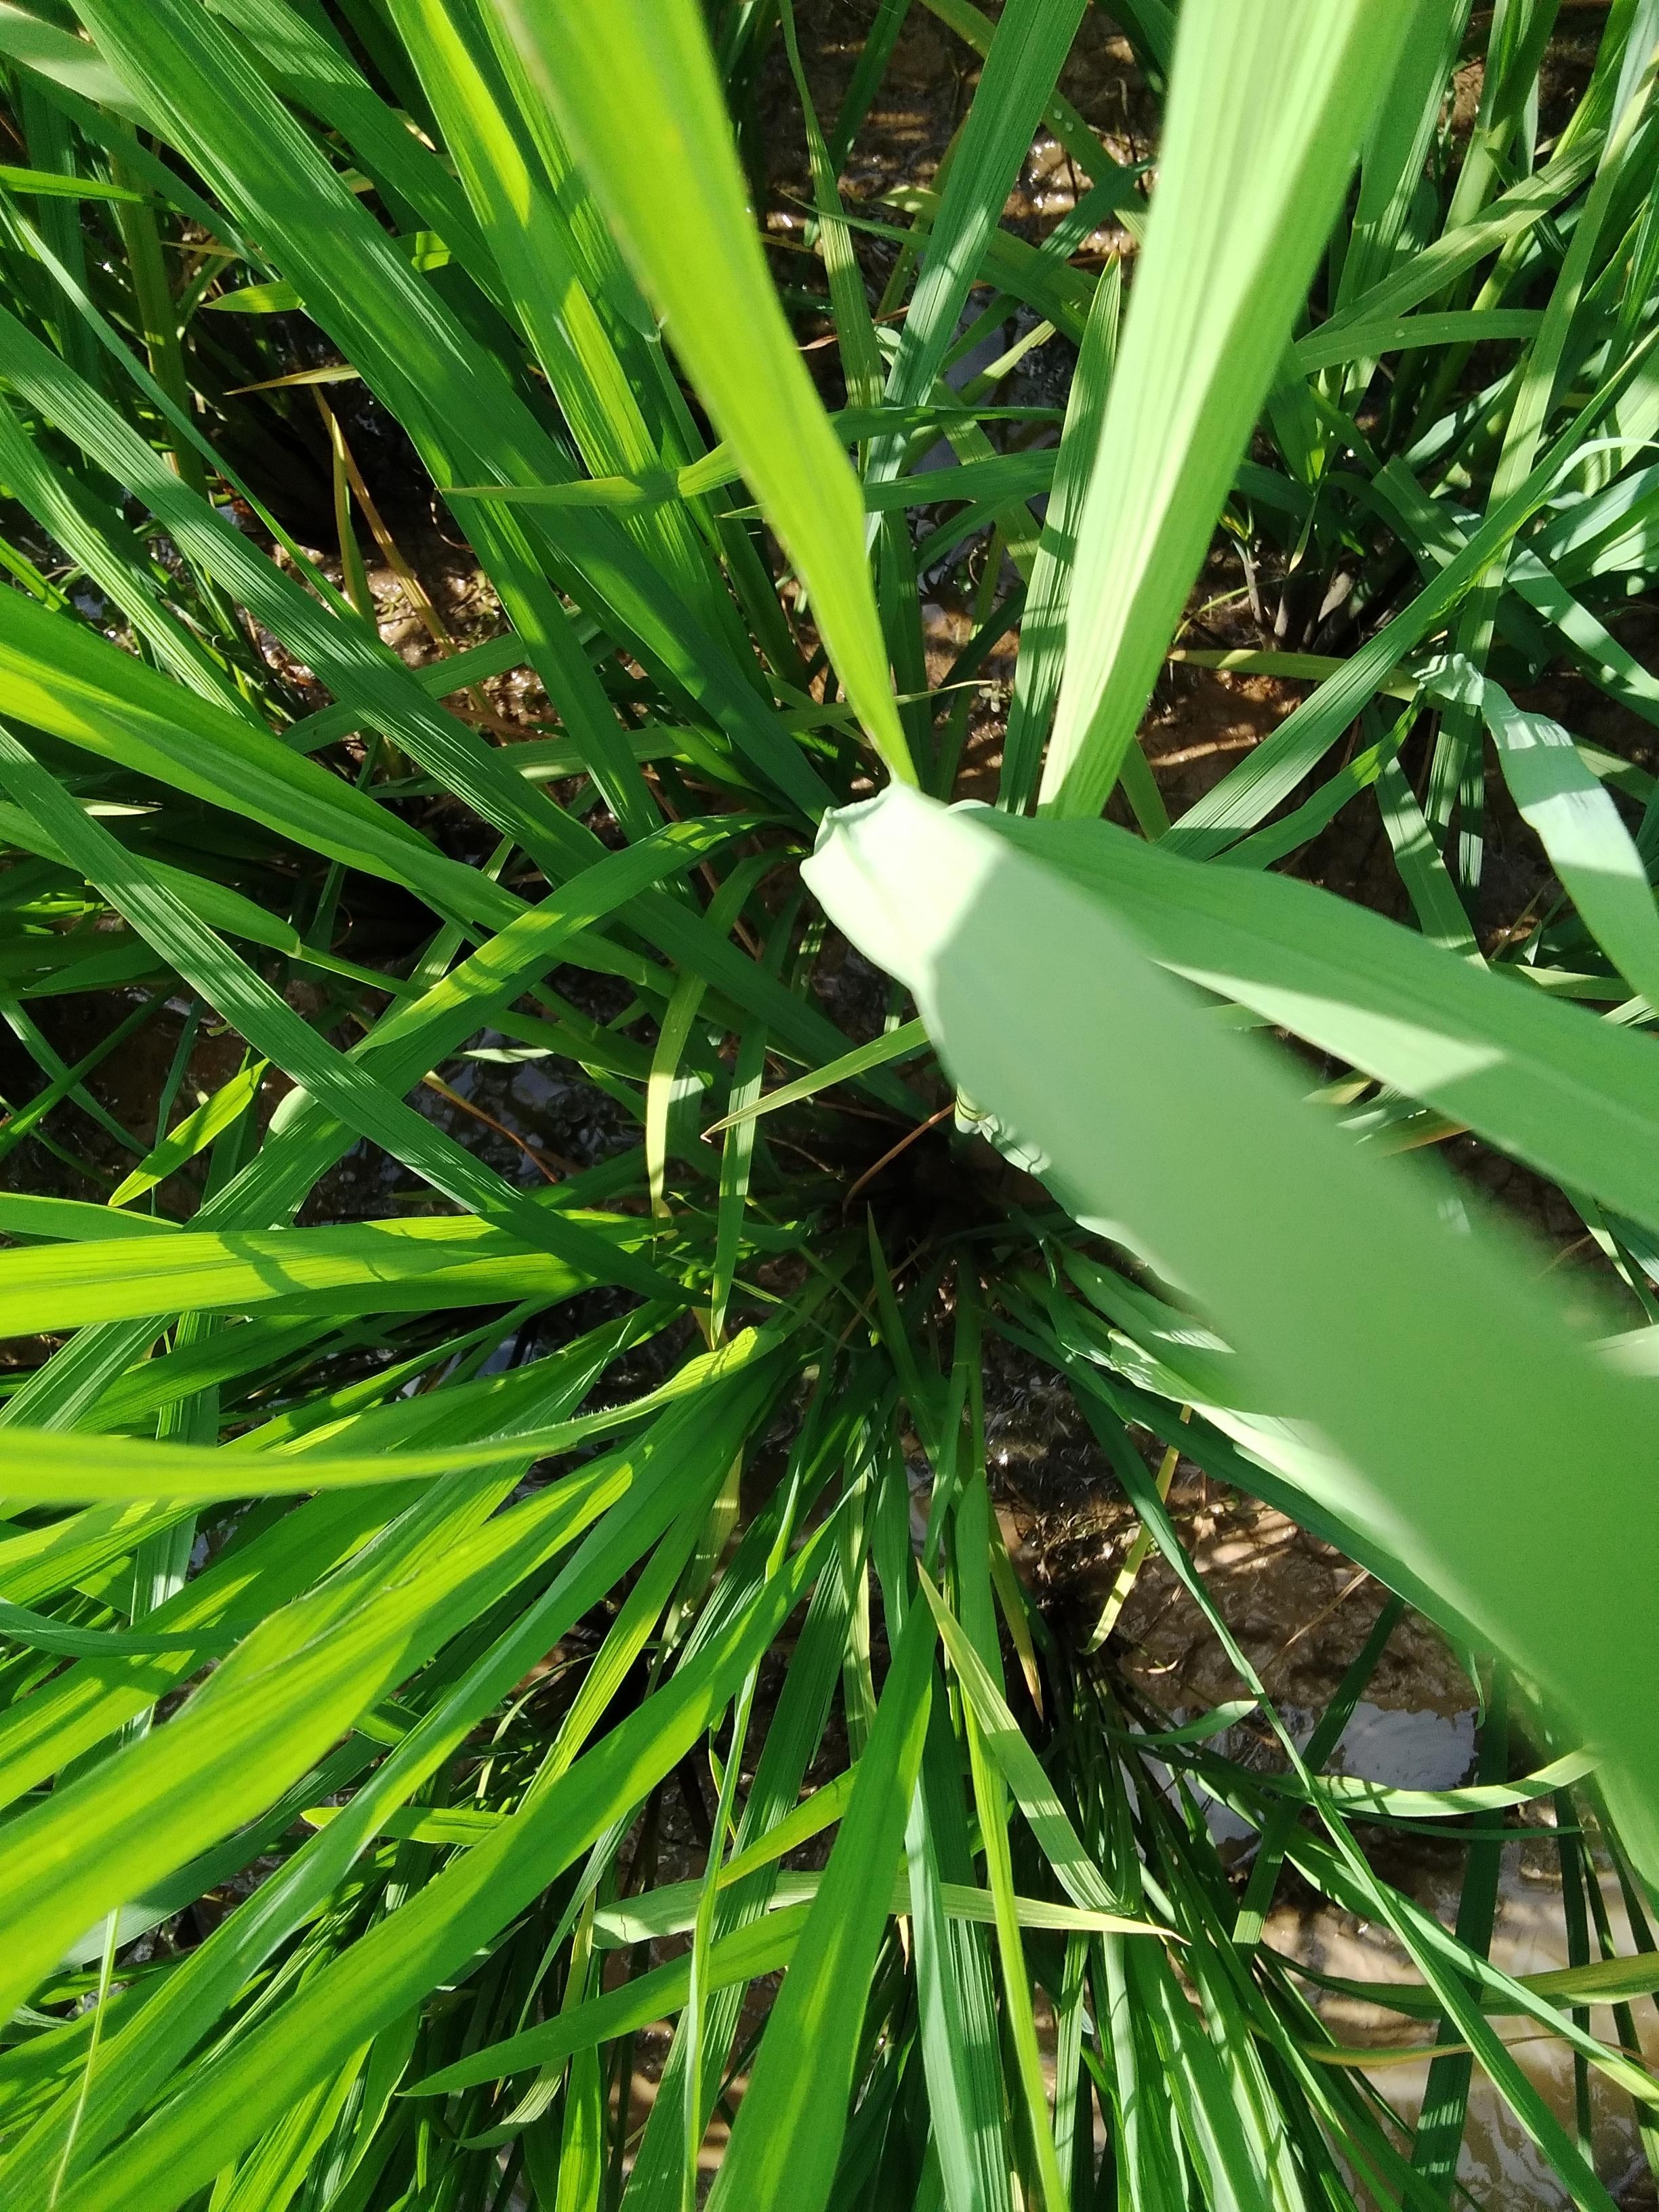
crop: rice
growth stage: booting
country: Nigeria
